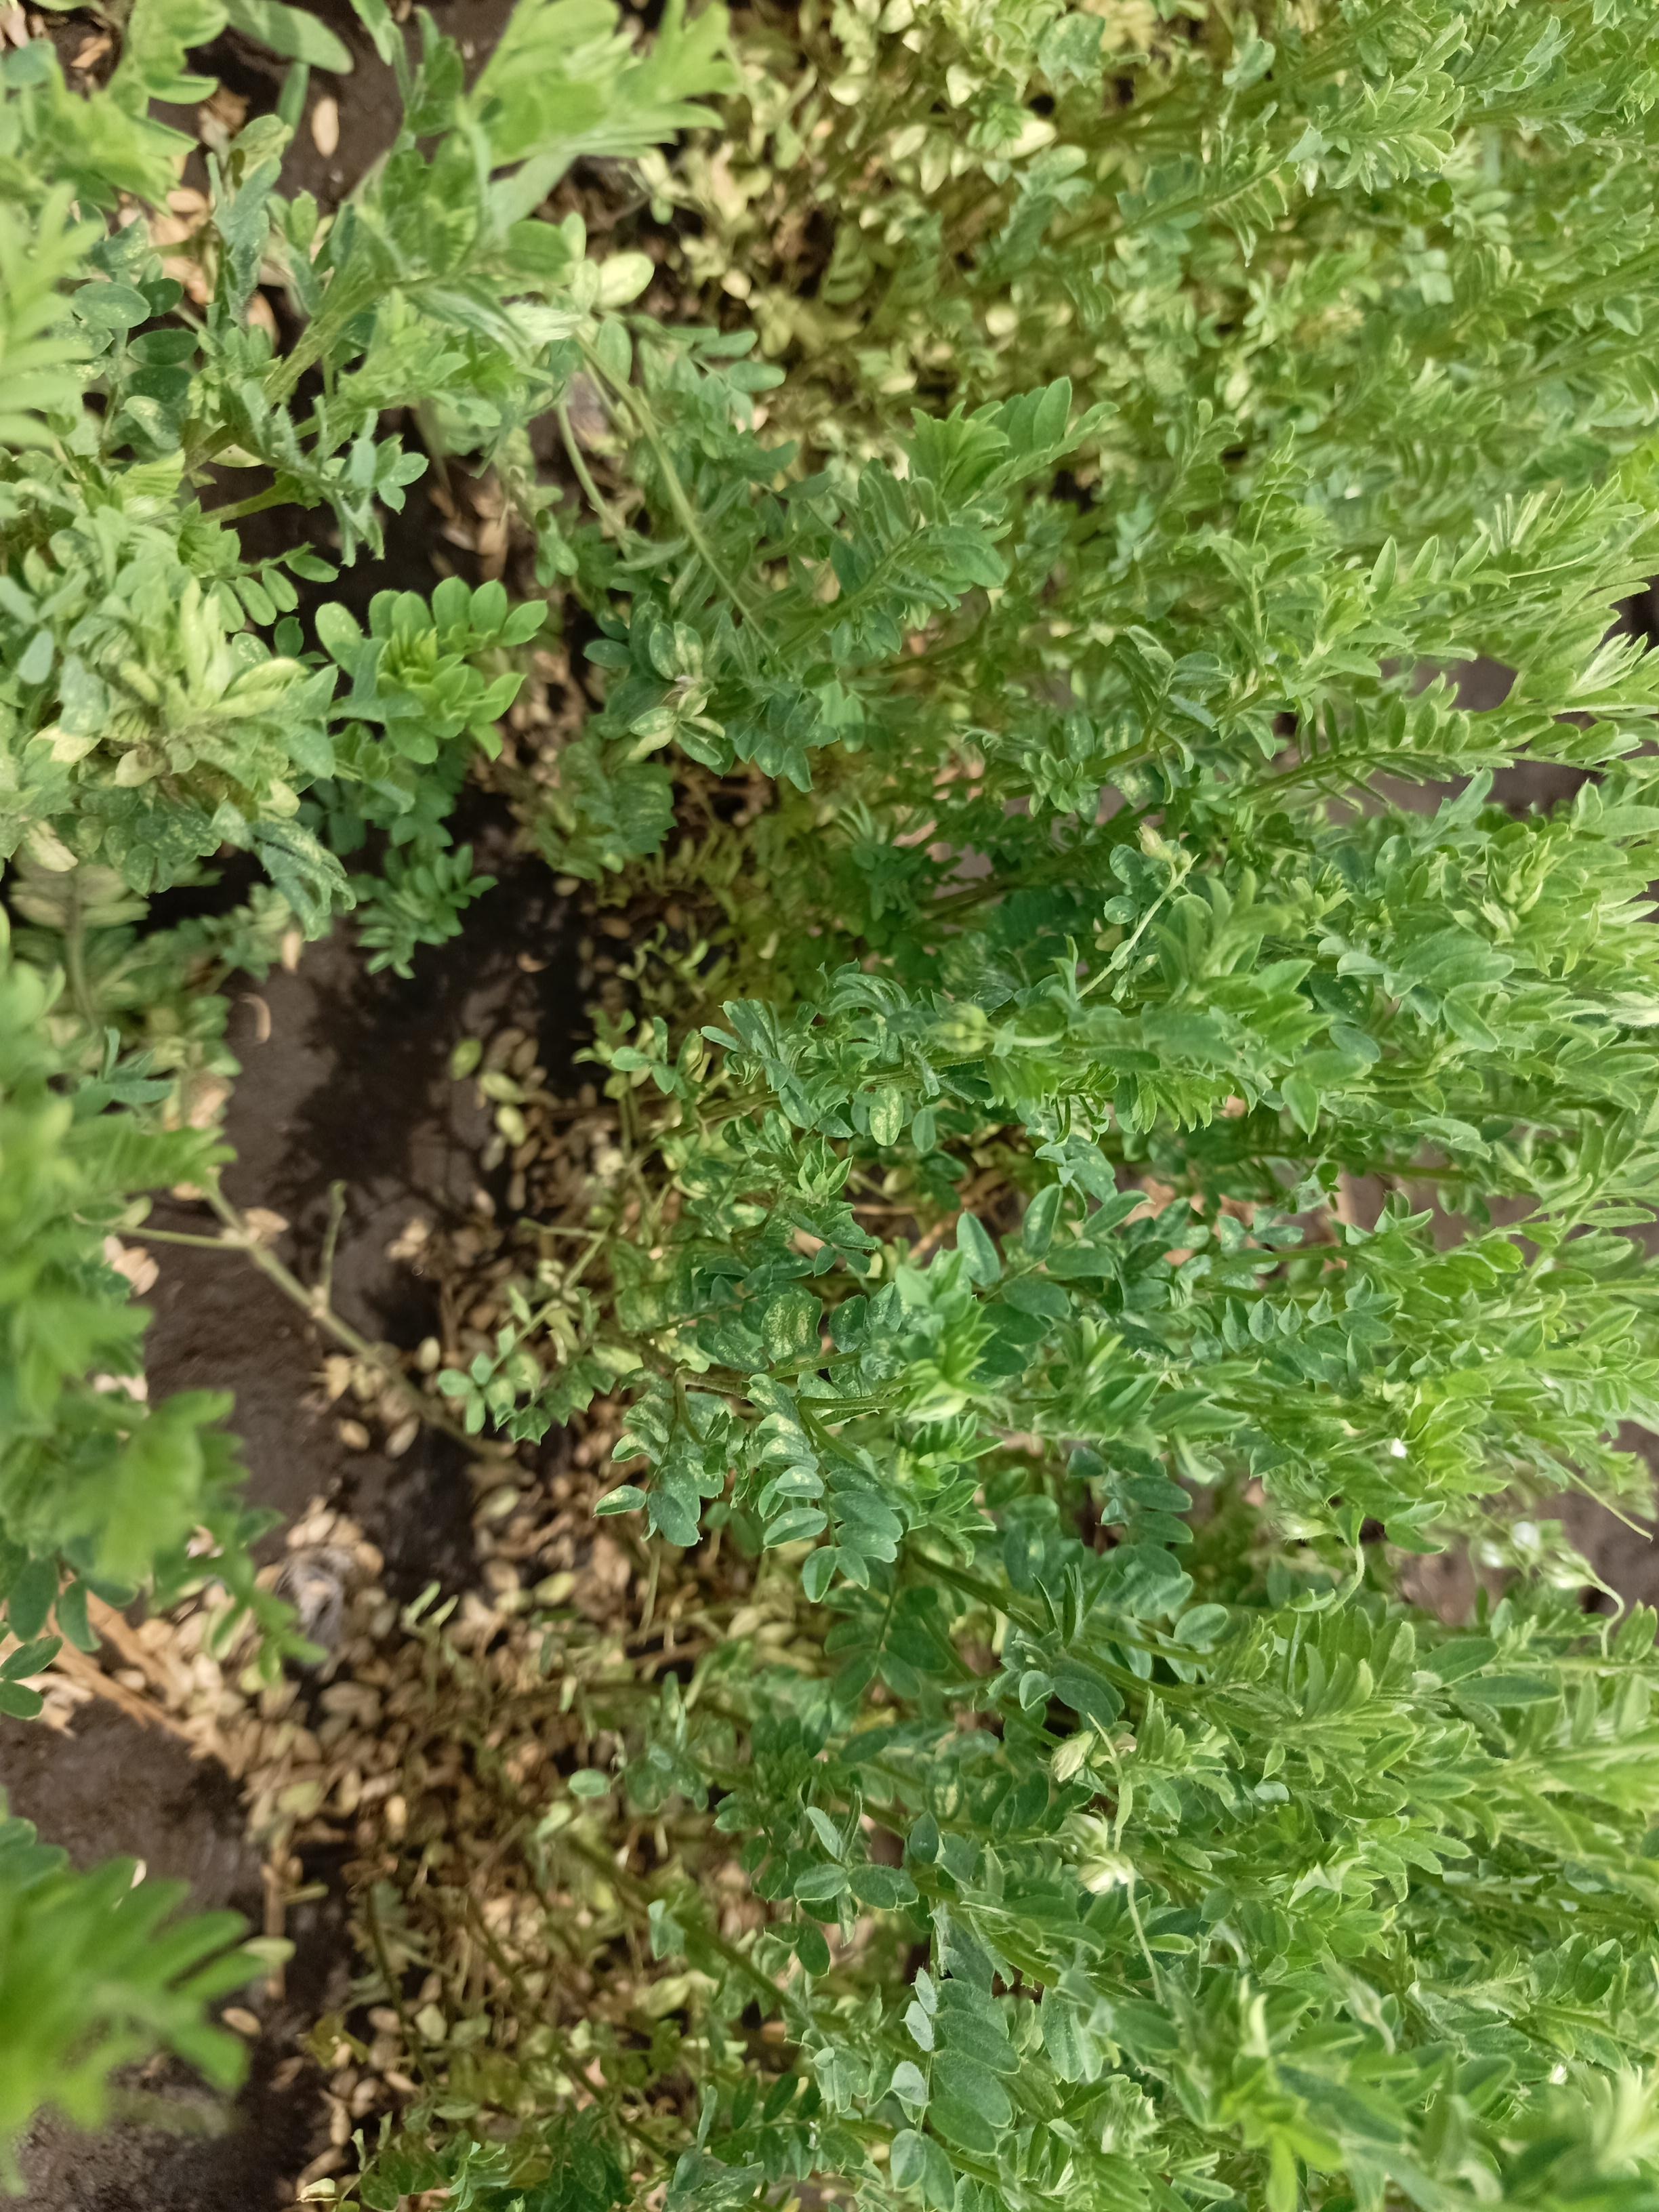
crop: lentil
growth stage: vegetative
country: Tanzania
